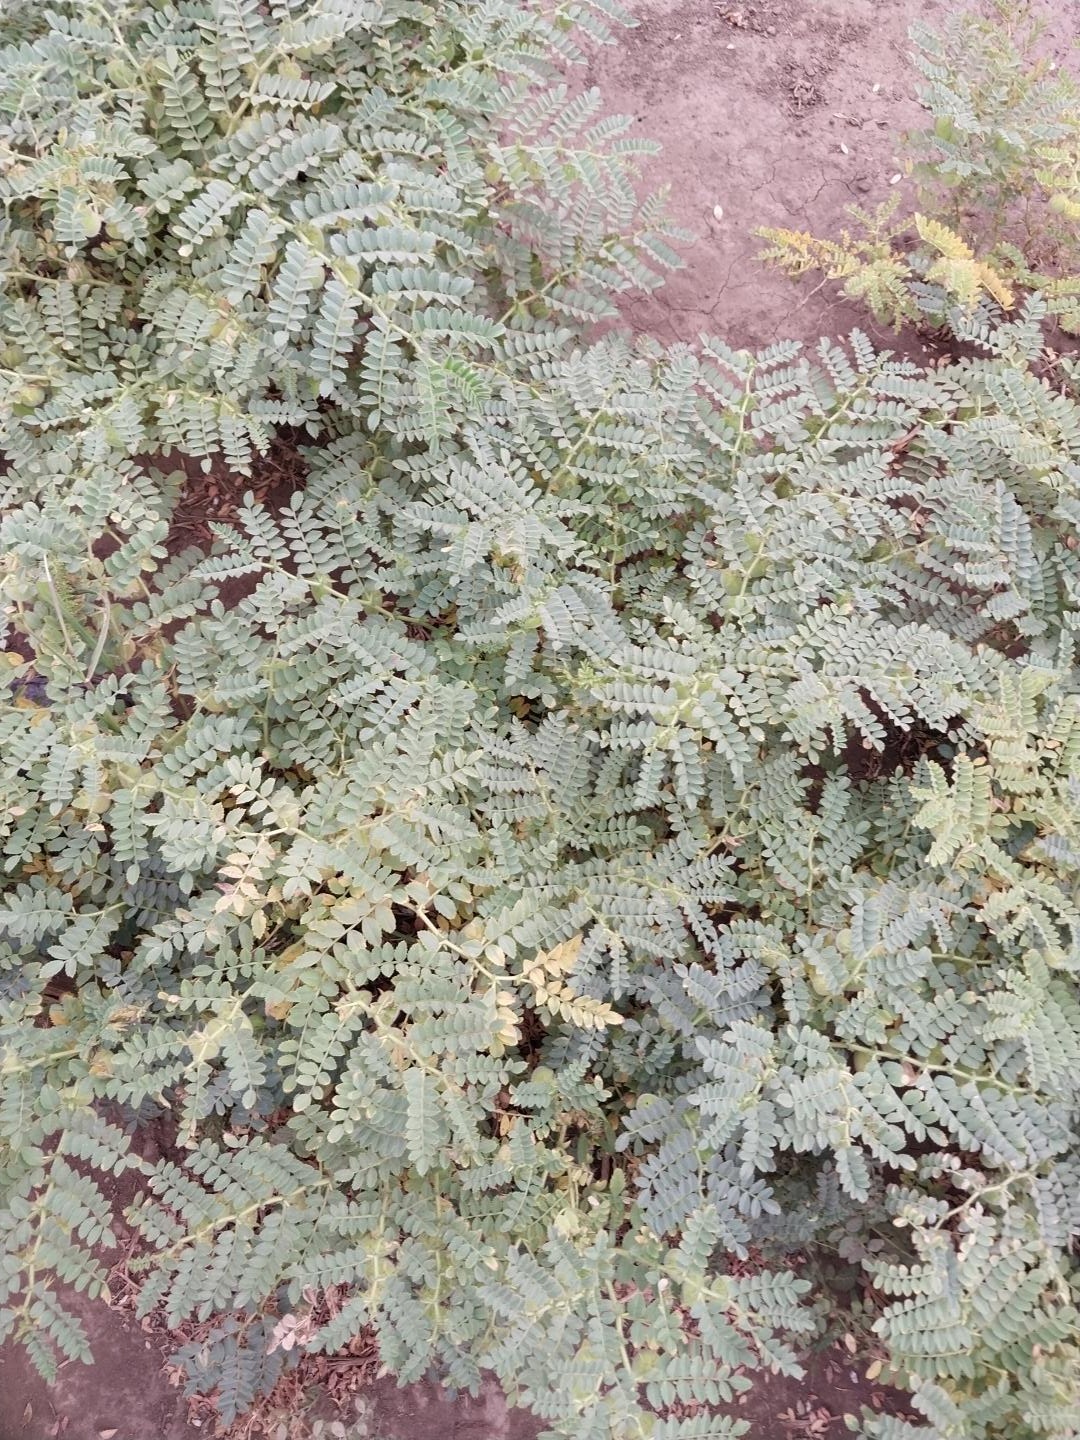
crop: chickpea
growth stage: development pod
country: Tanzania
